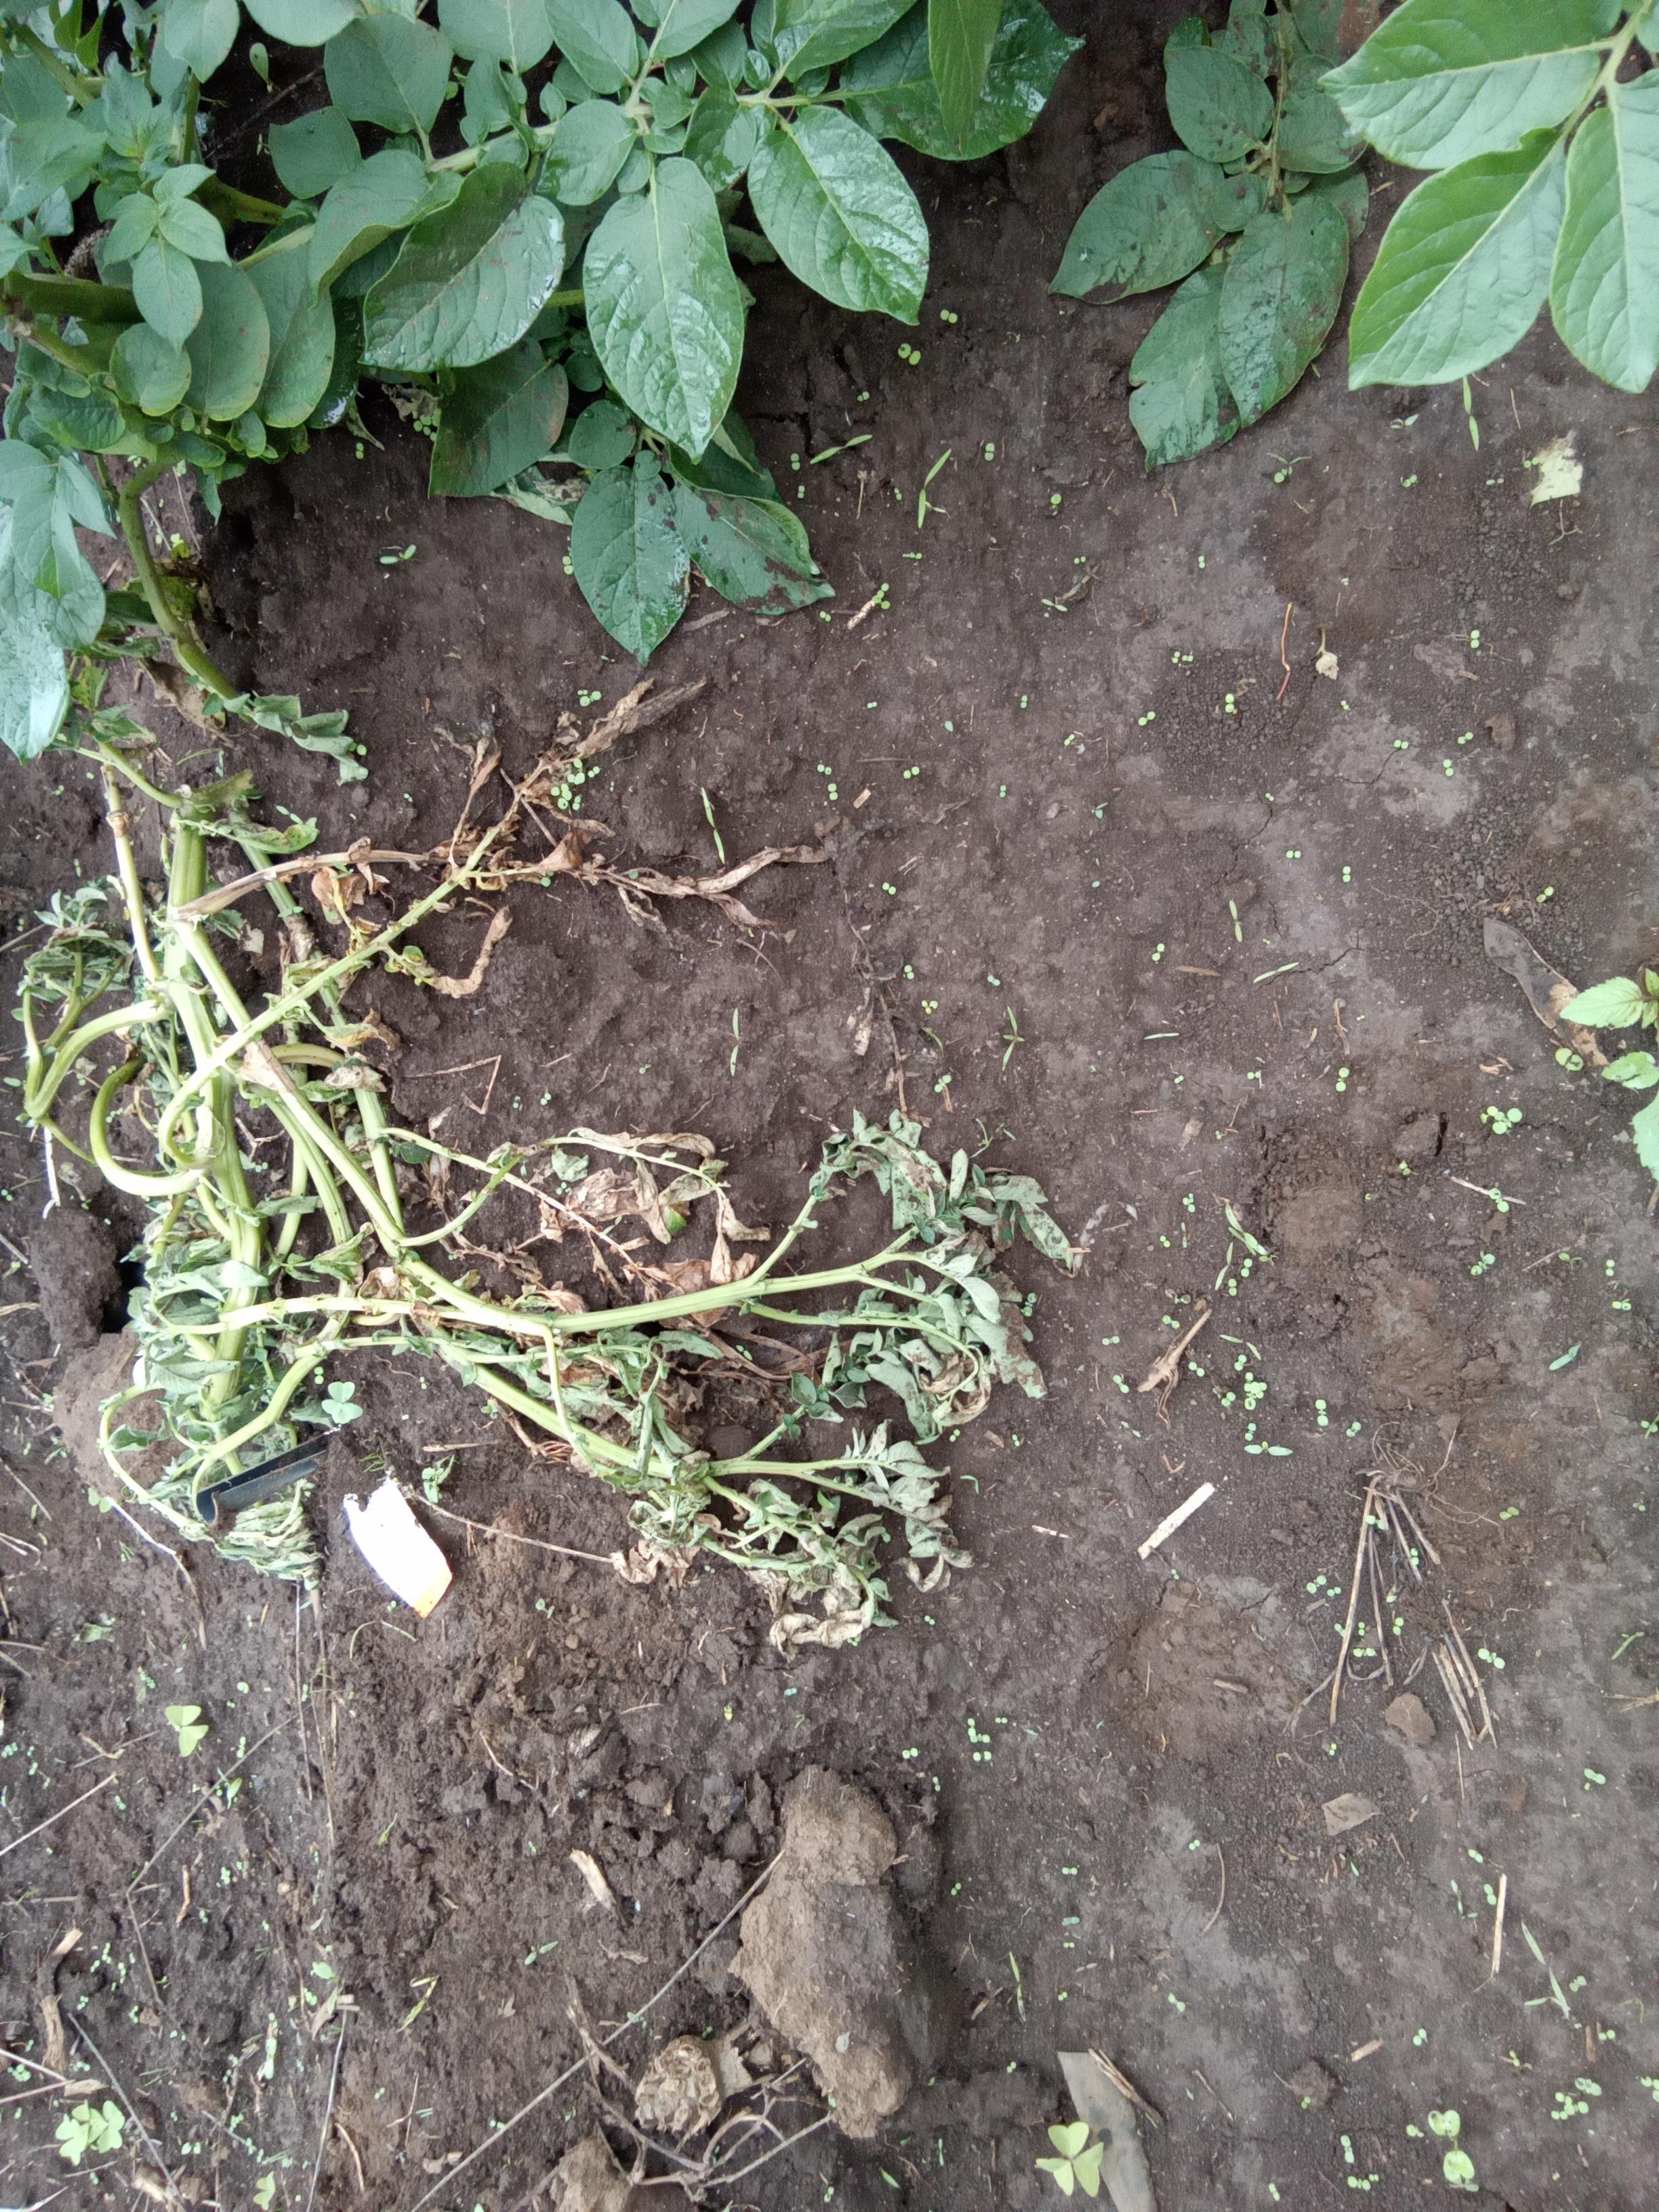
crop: potato
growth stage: vegetative
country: Kenya
